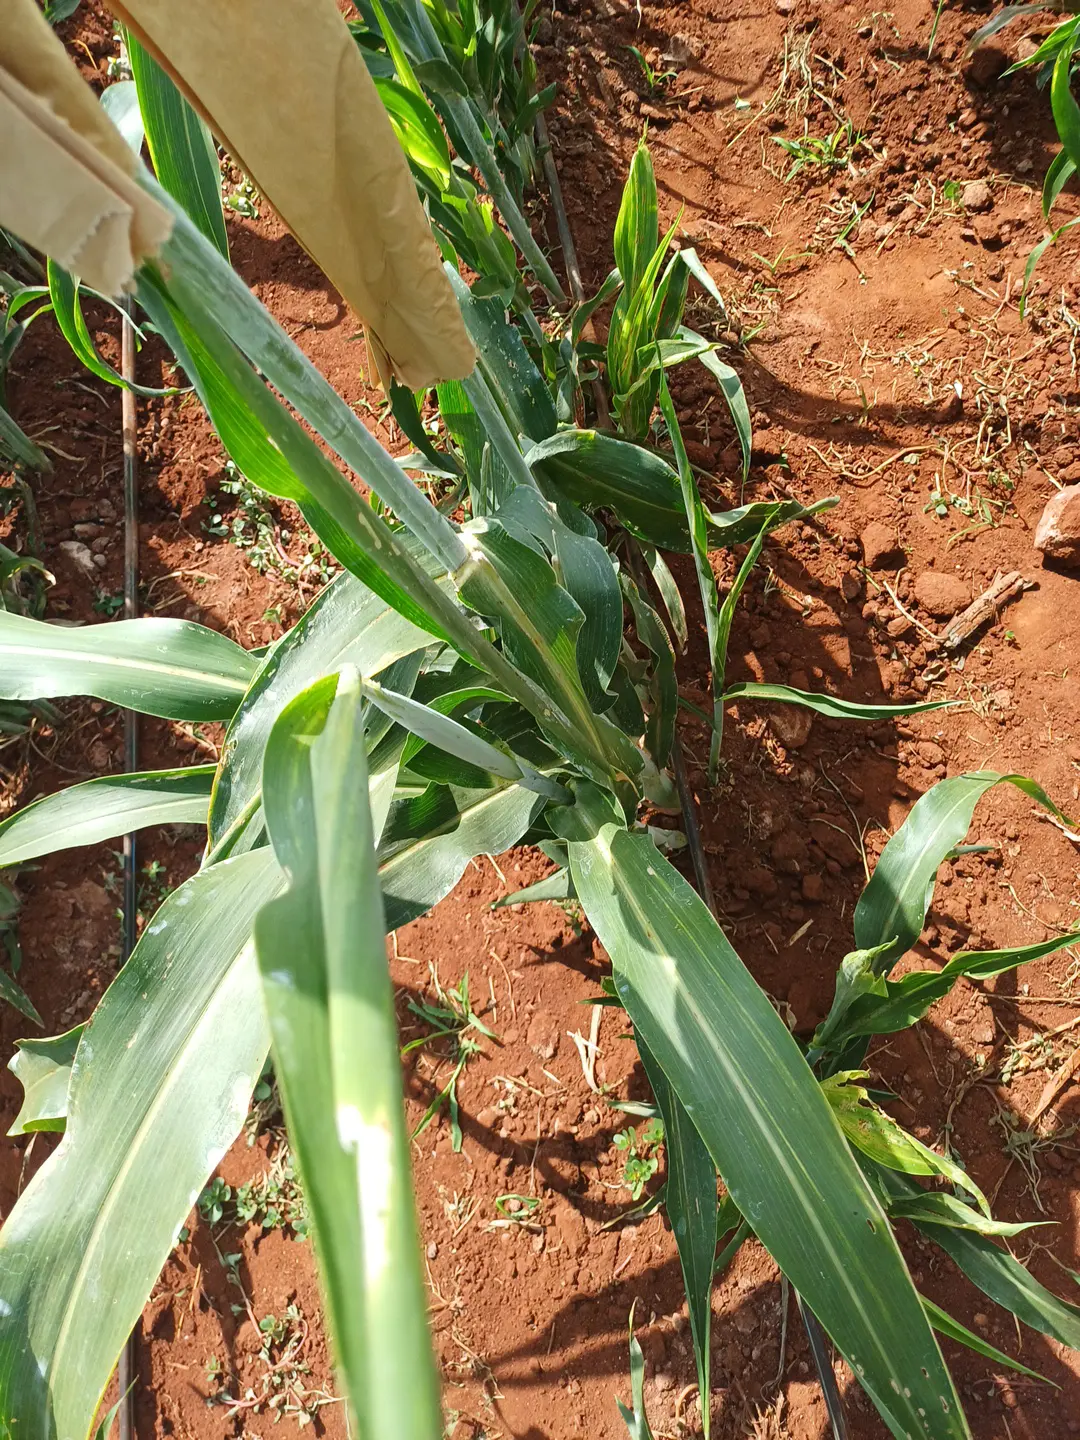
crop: sorghum
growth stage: vegetative
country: Kenya
